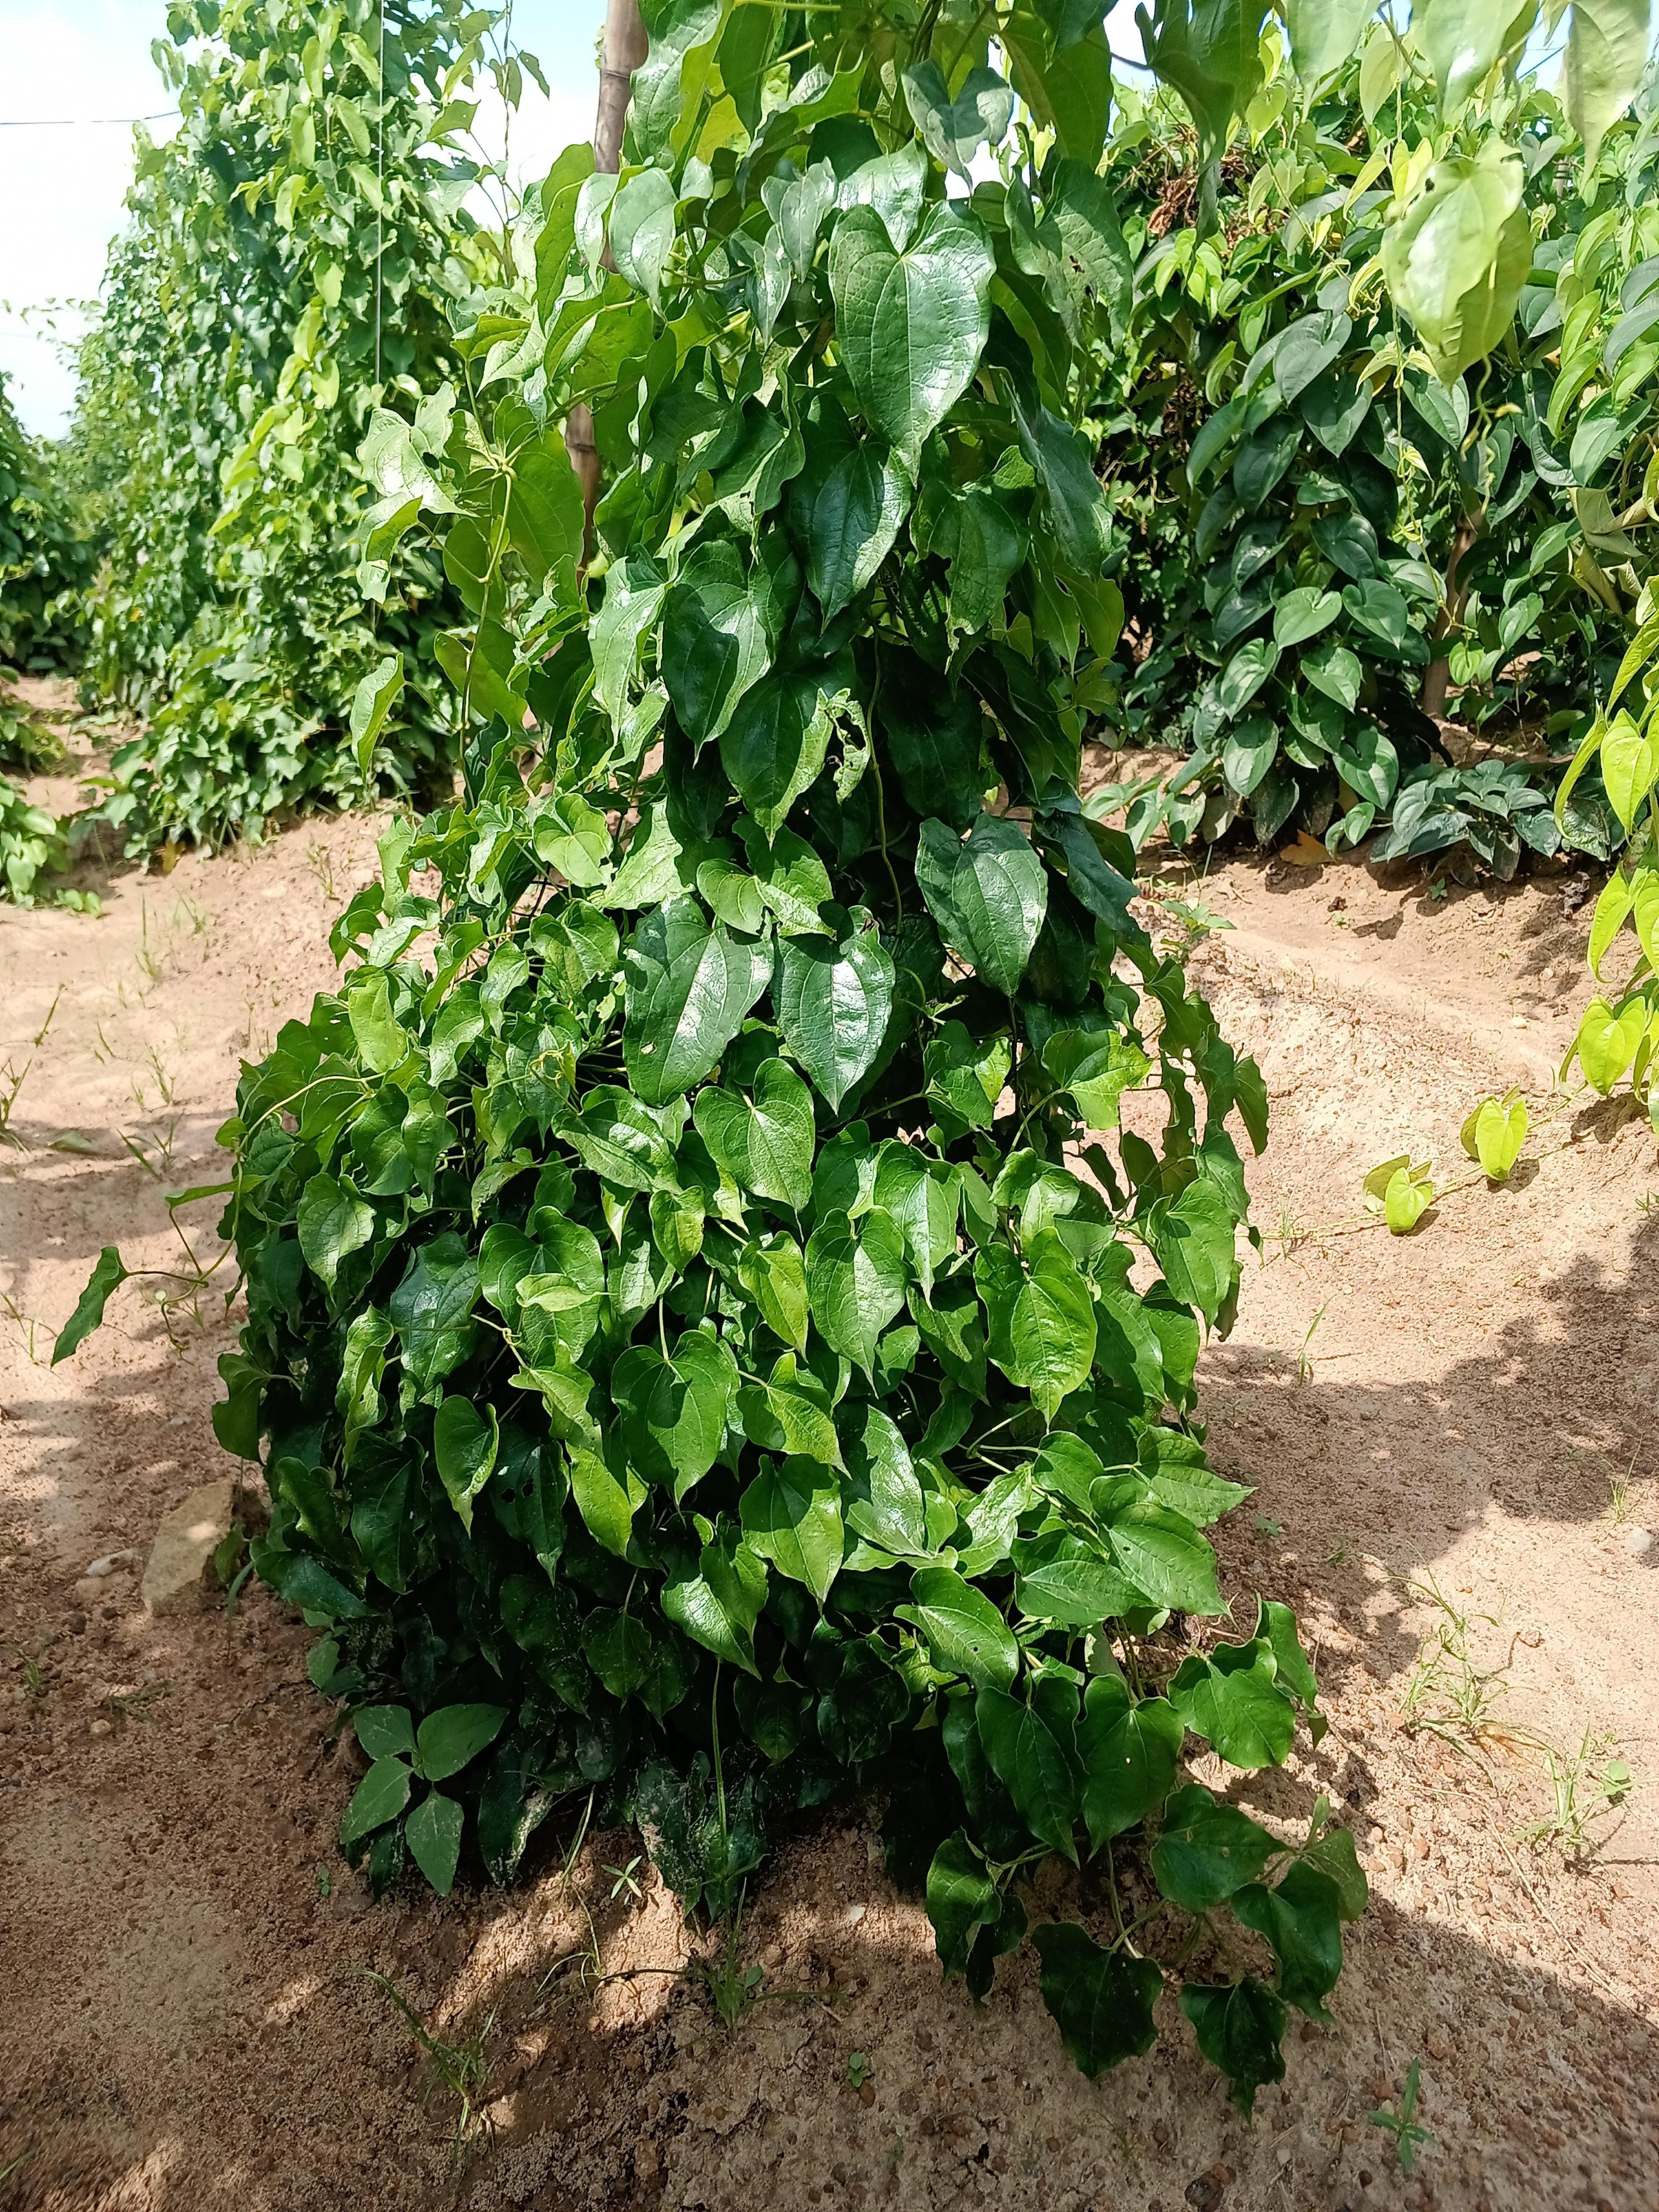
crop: yam
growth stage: vegetative
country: Nigeria
